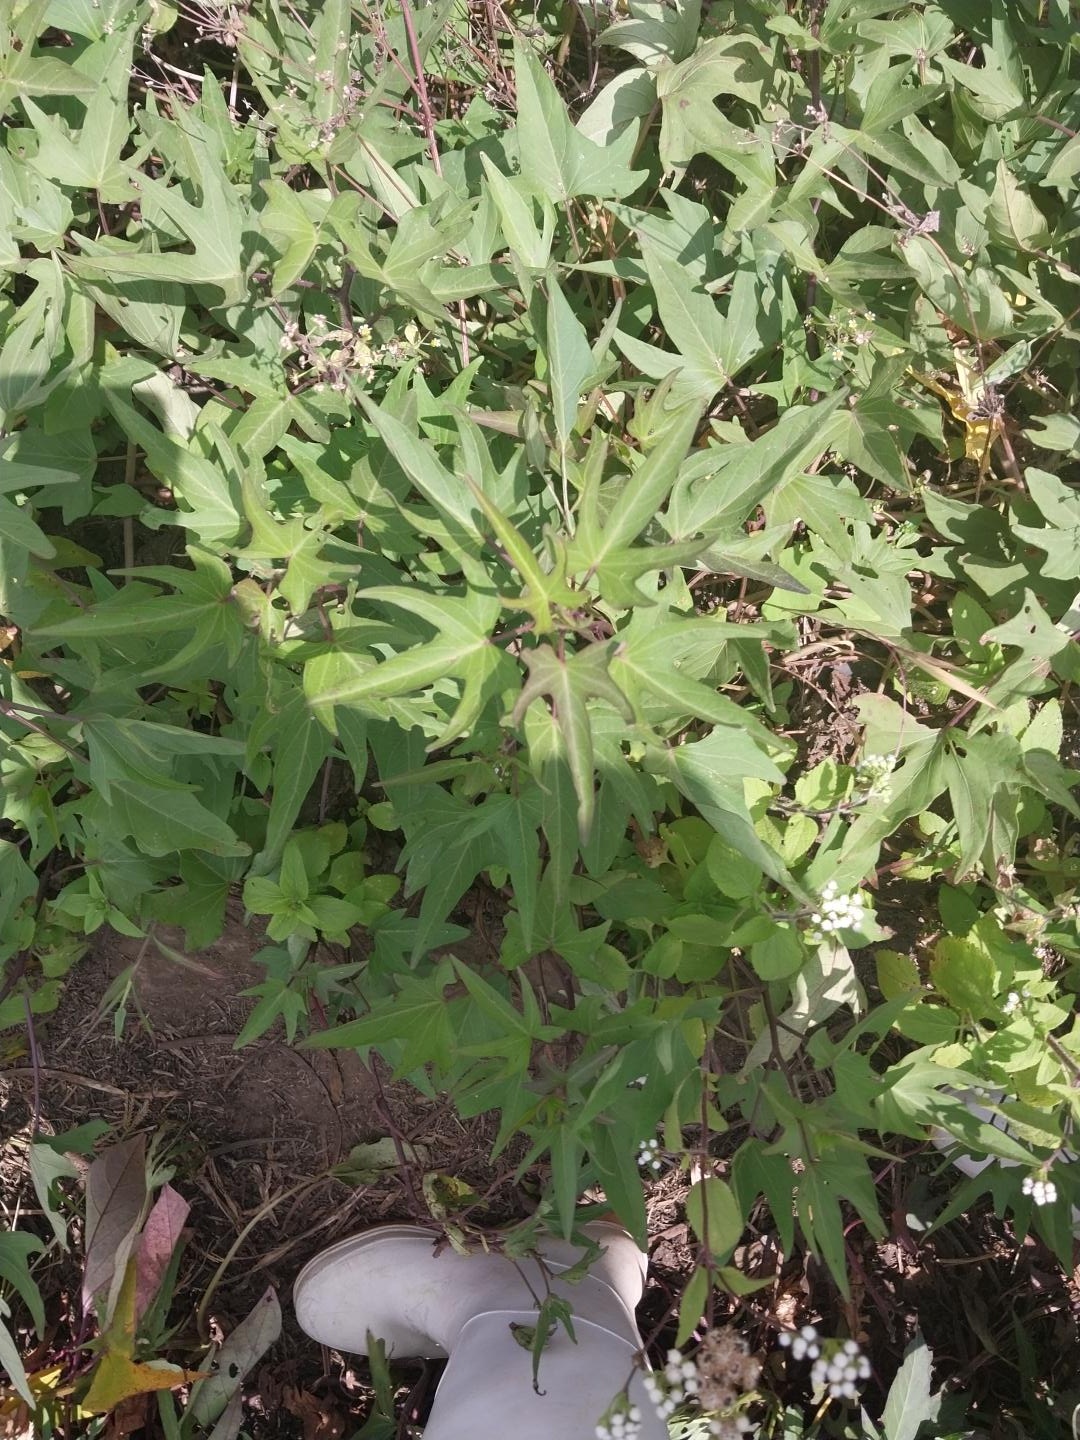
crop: sweet potato
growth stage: flowering
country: Tanzania
